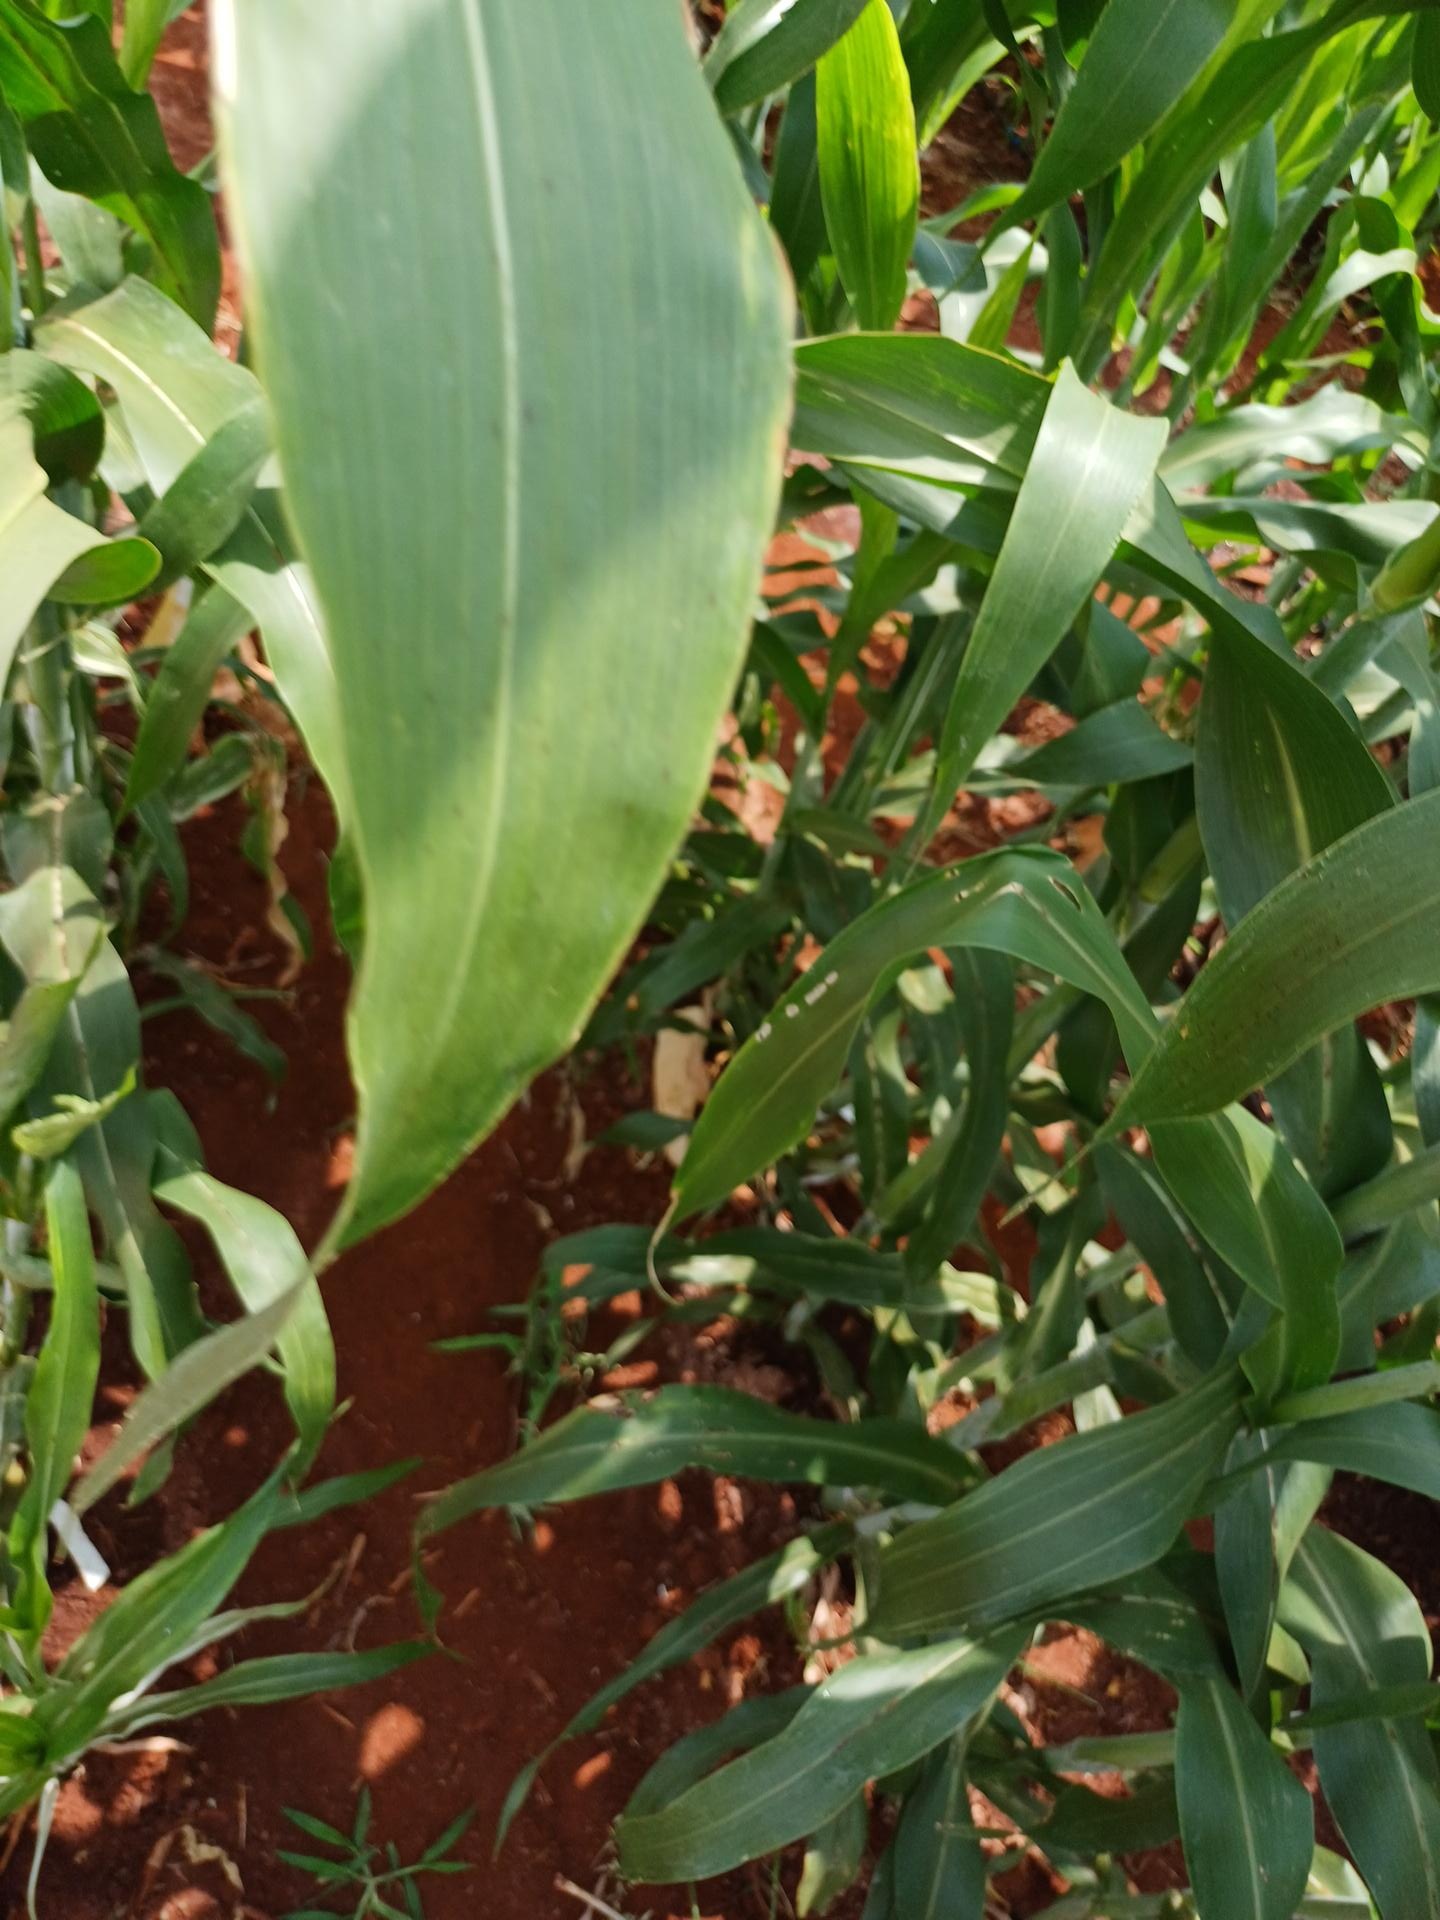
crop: sorghum
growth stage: vegetative
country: Kenya
